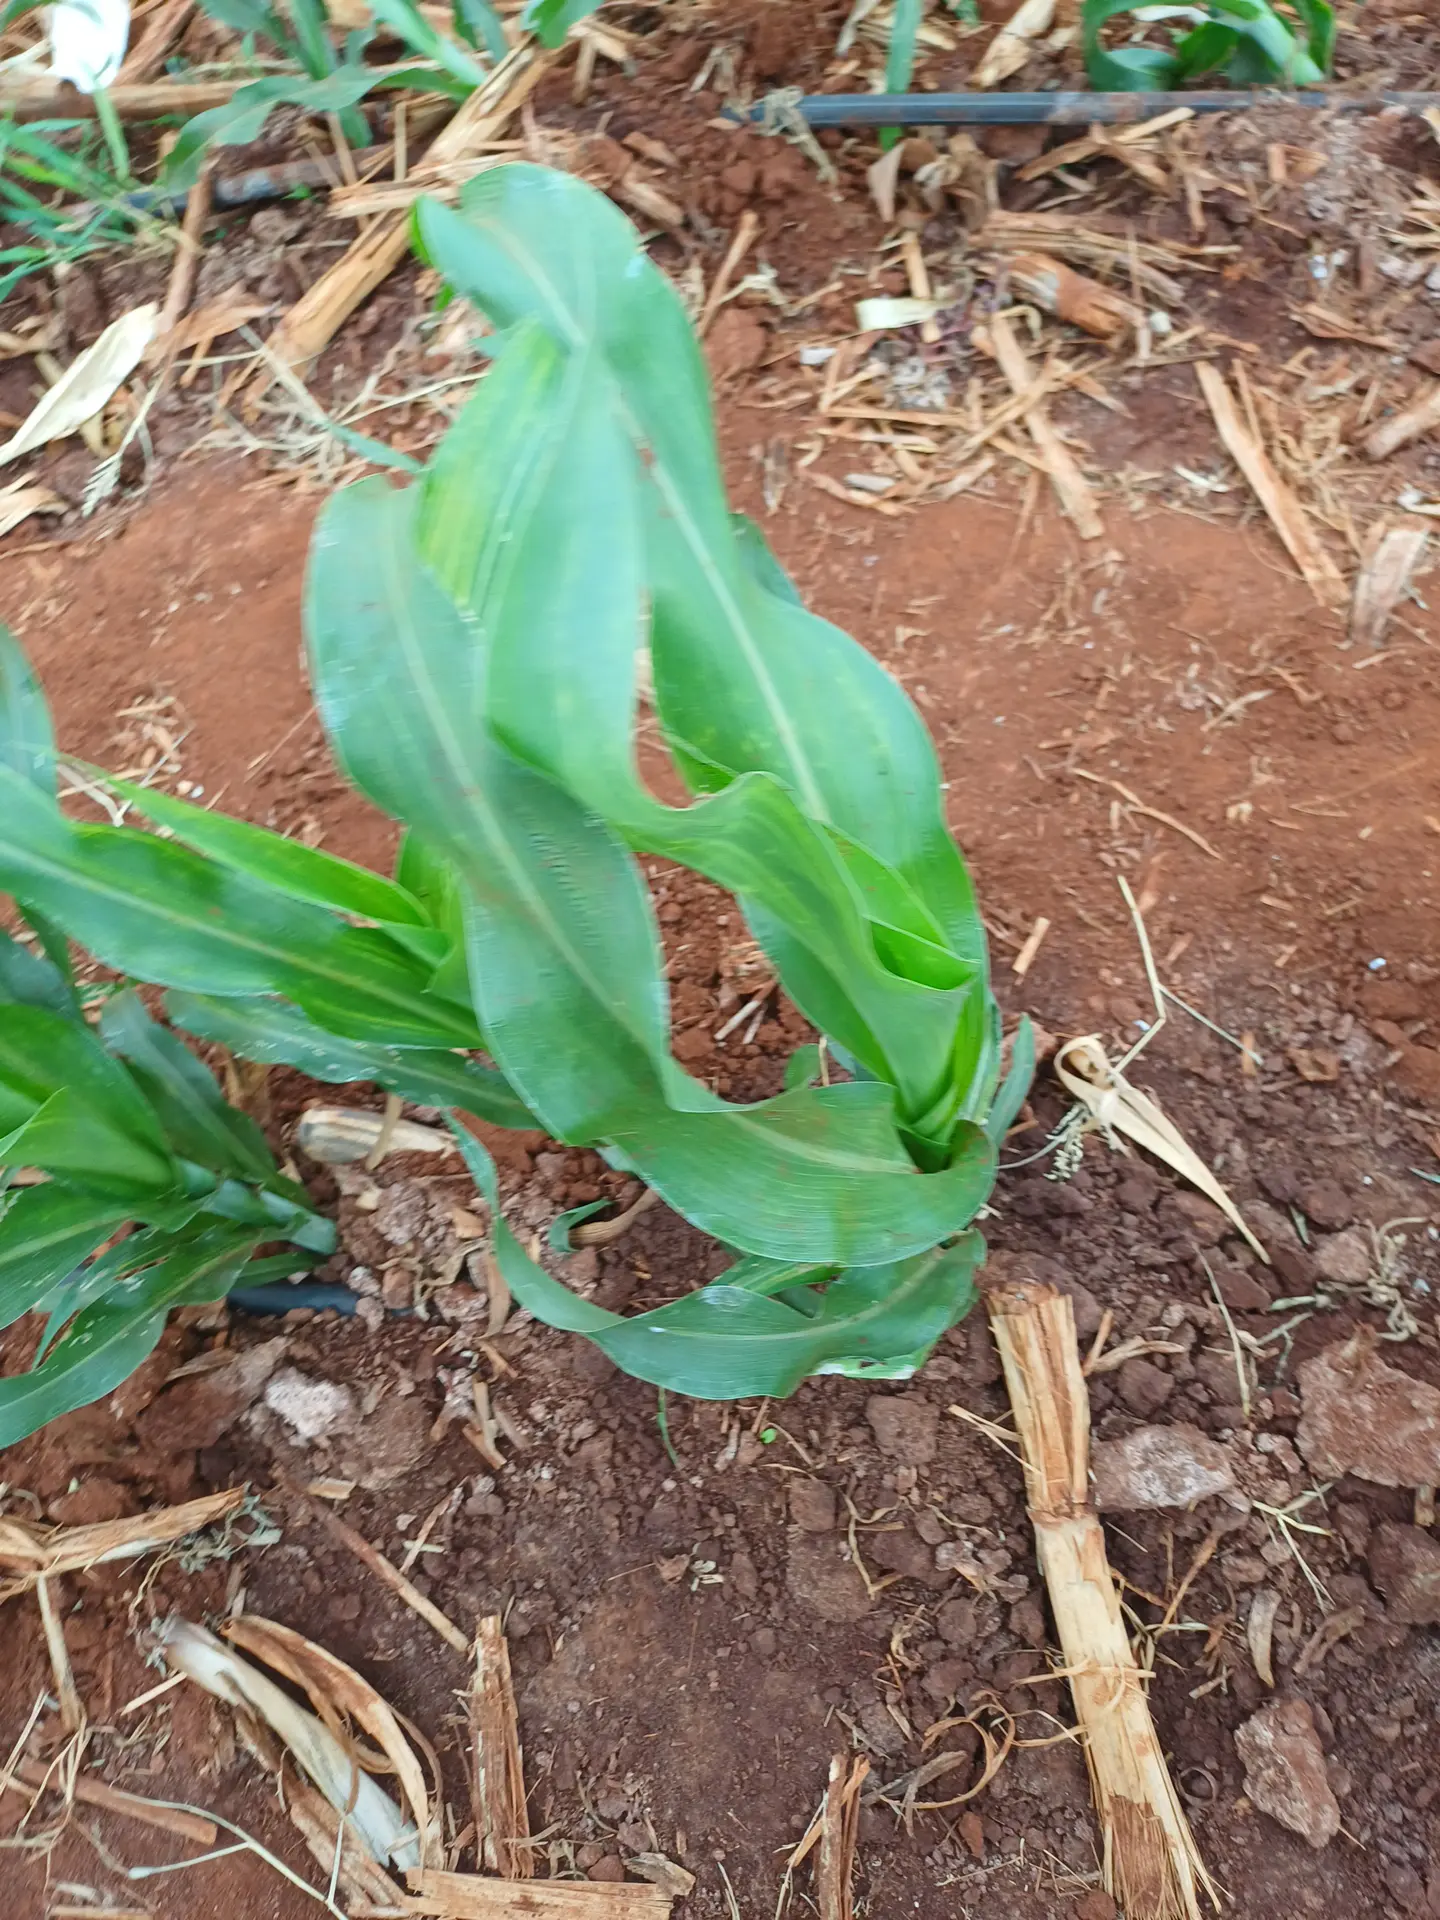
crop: sorghum
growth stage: vegetative
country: Kenya
